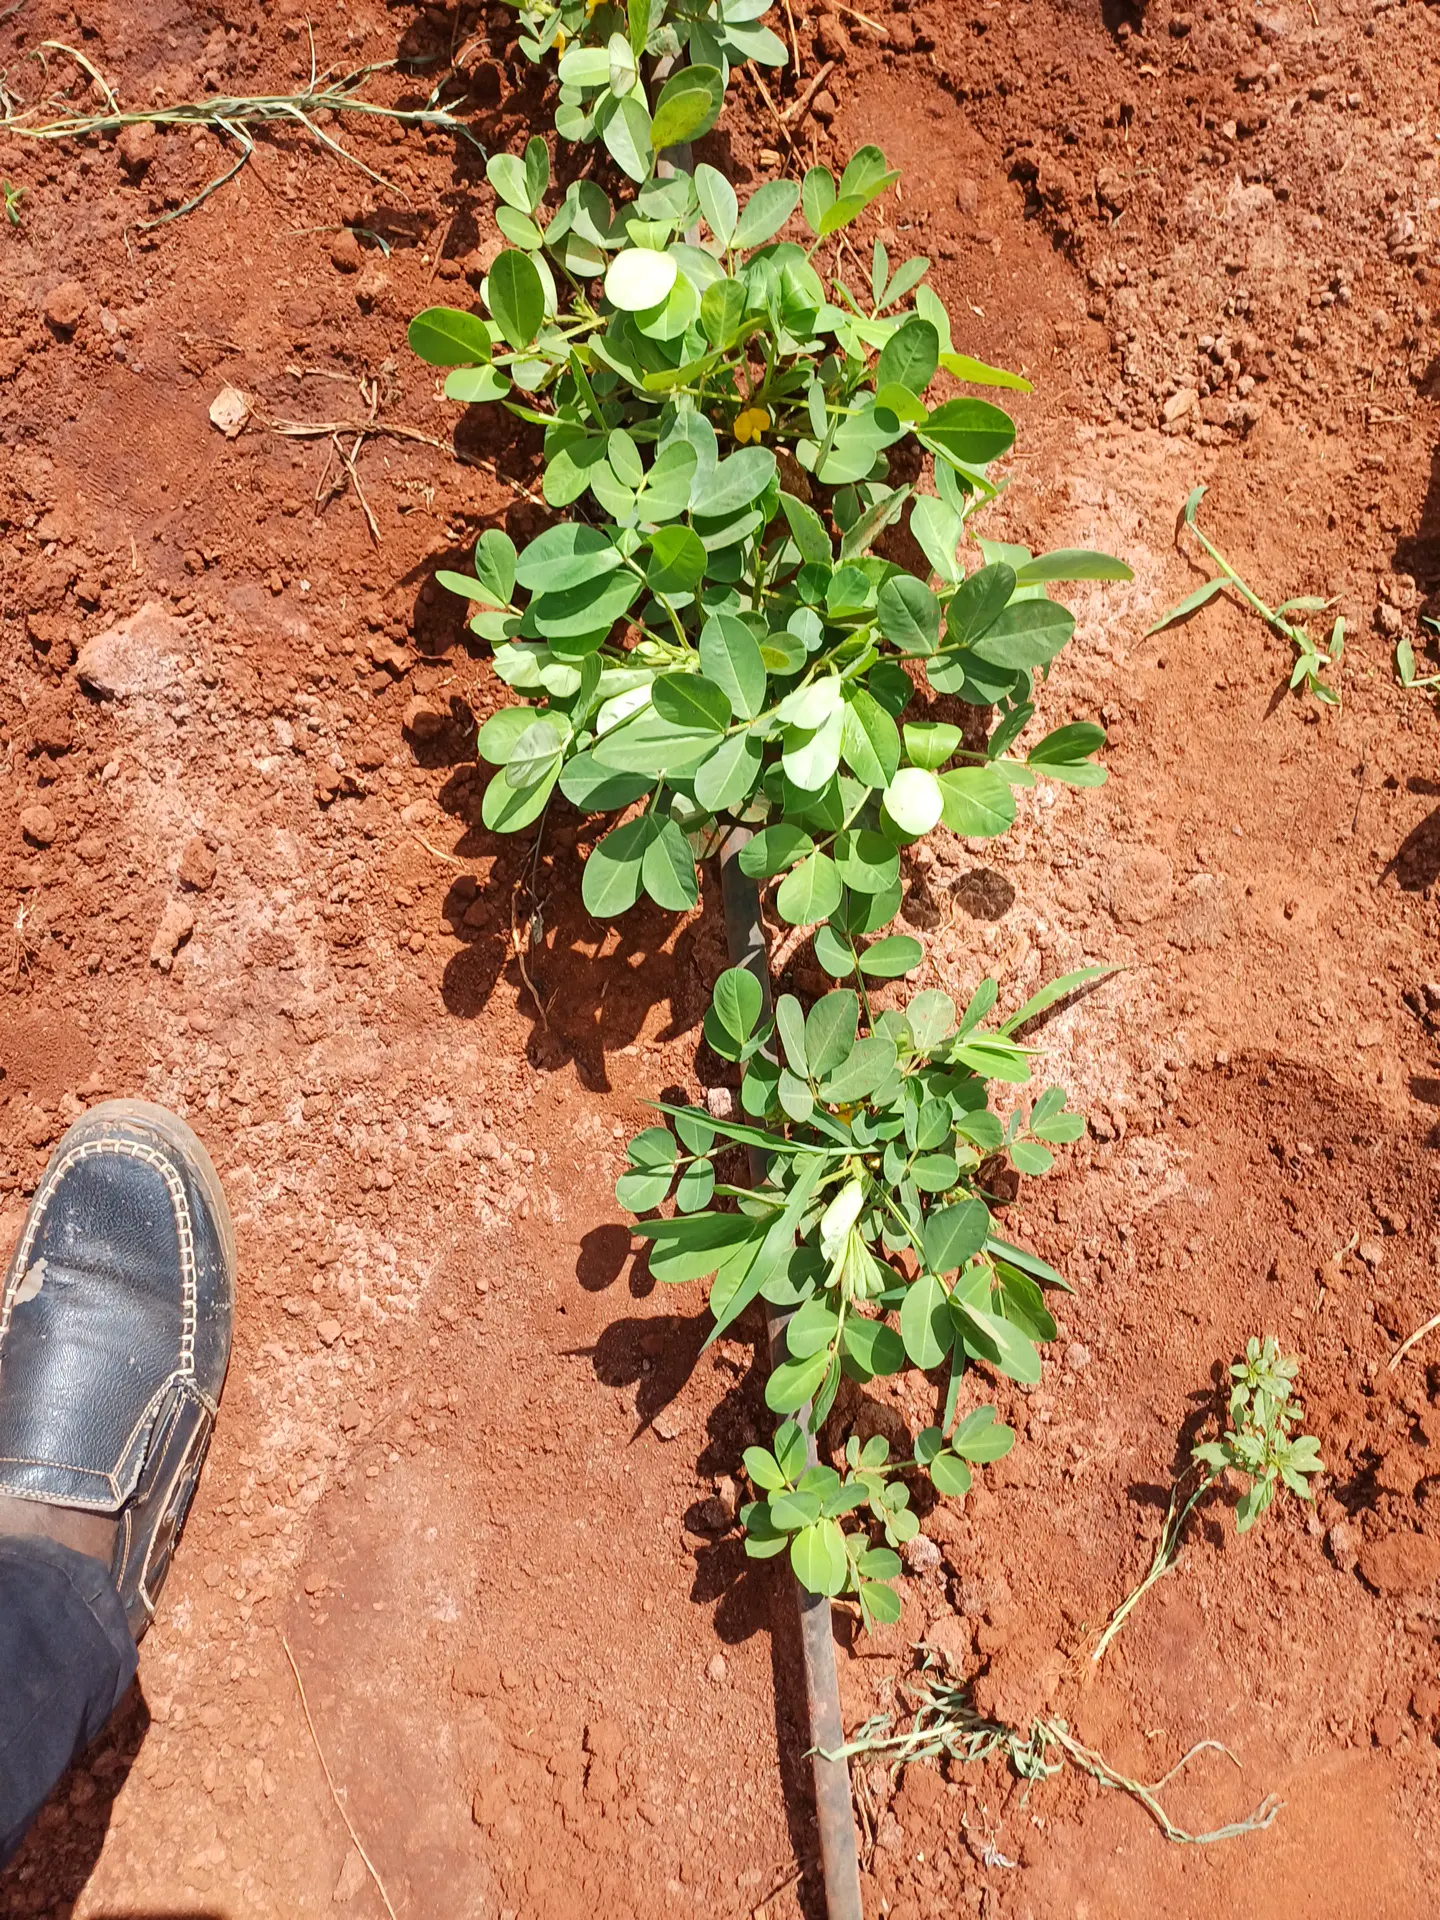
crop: groundnut
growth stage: vegetative
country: Kenya
